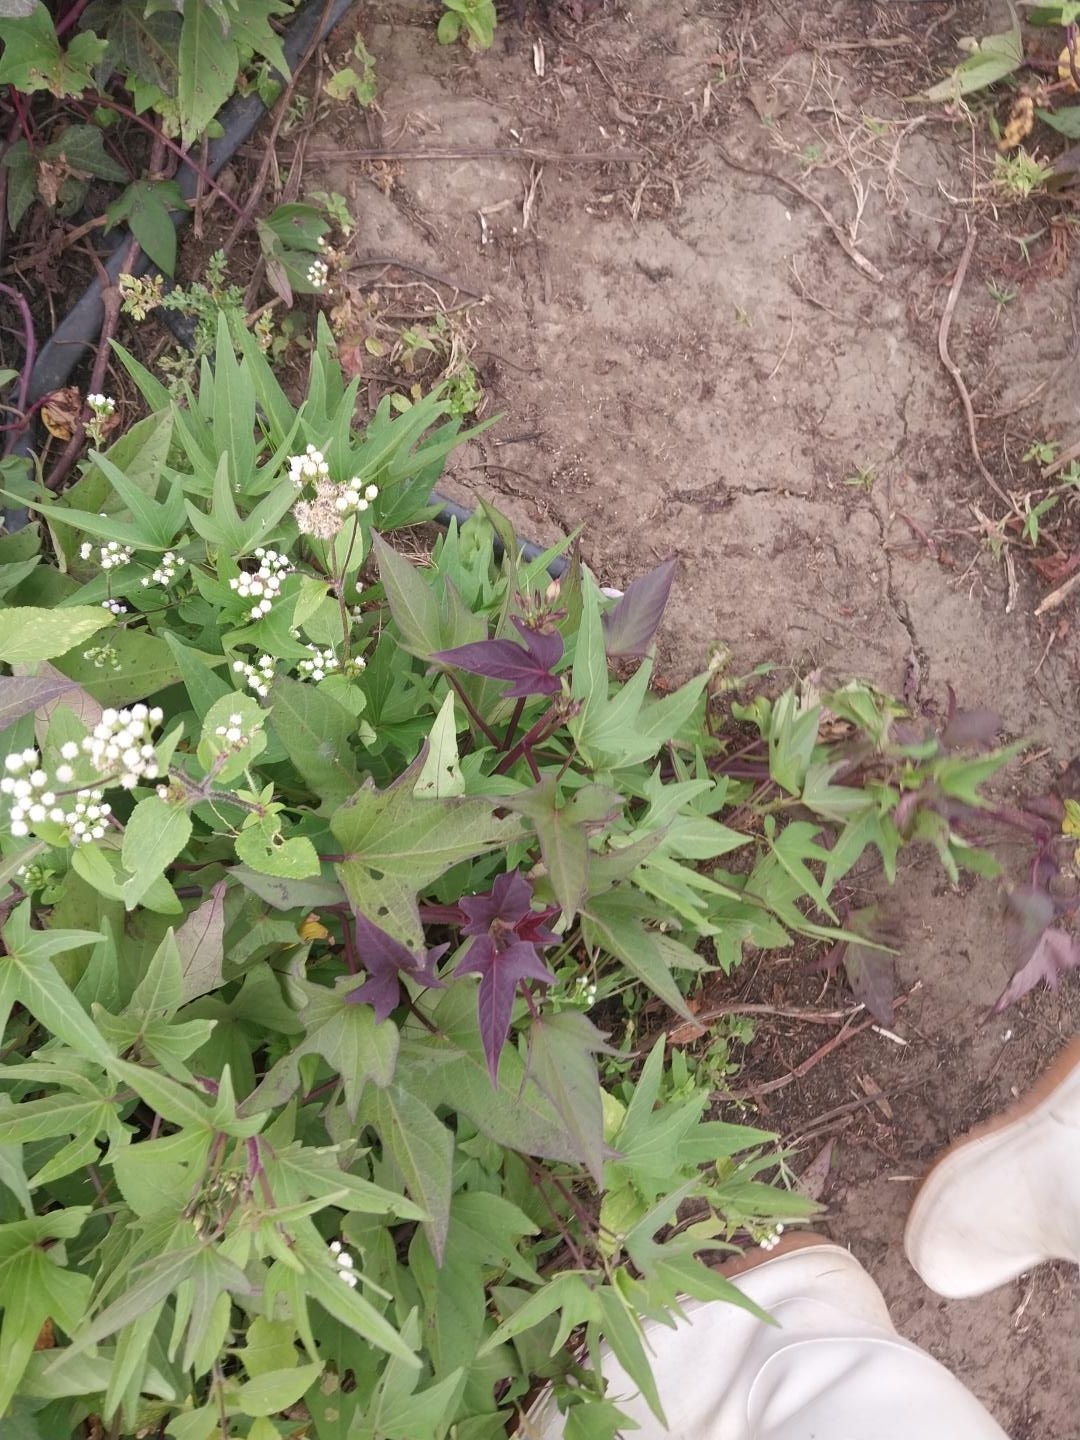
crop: sweet potato
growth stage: flowering
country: Tanzania
